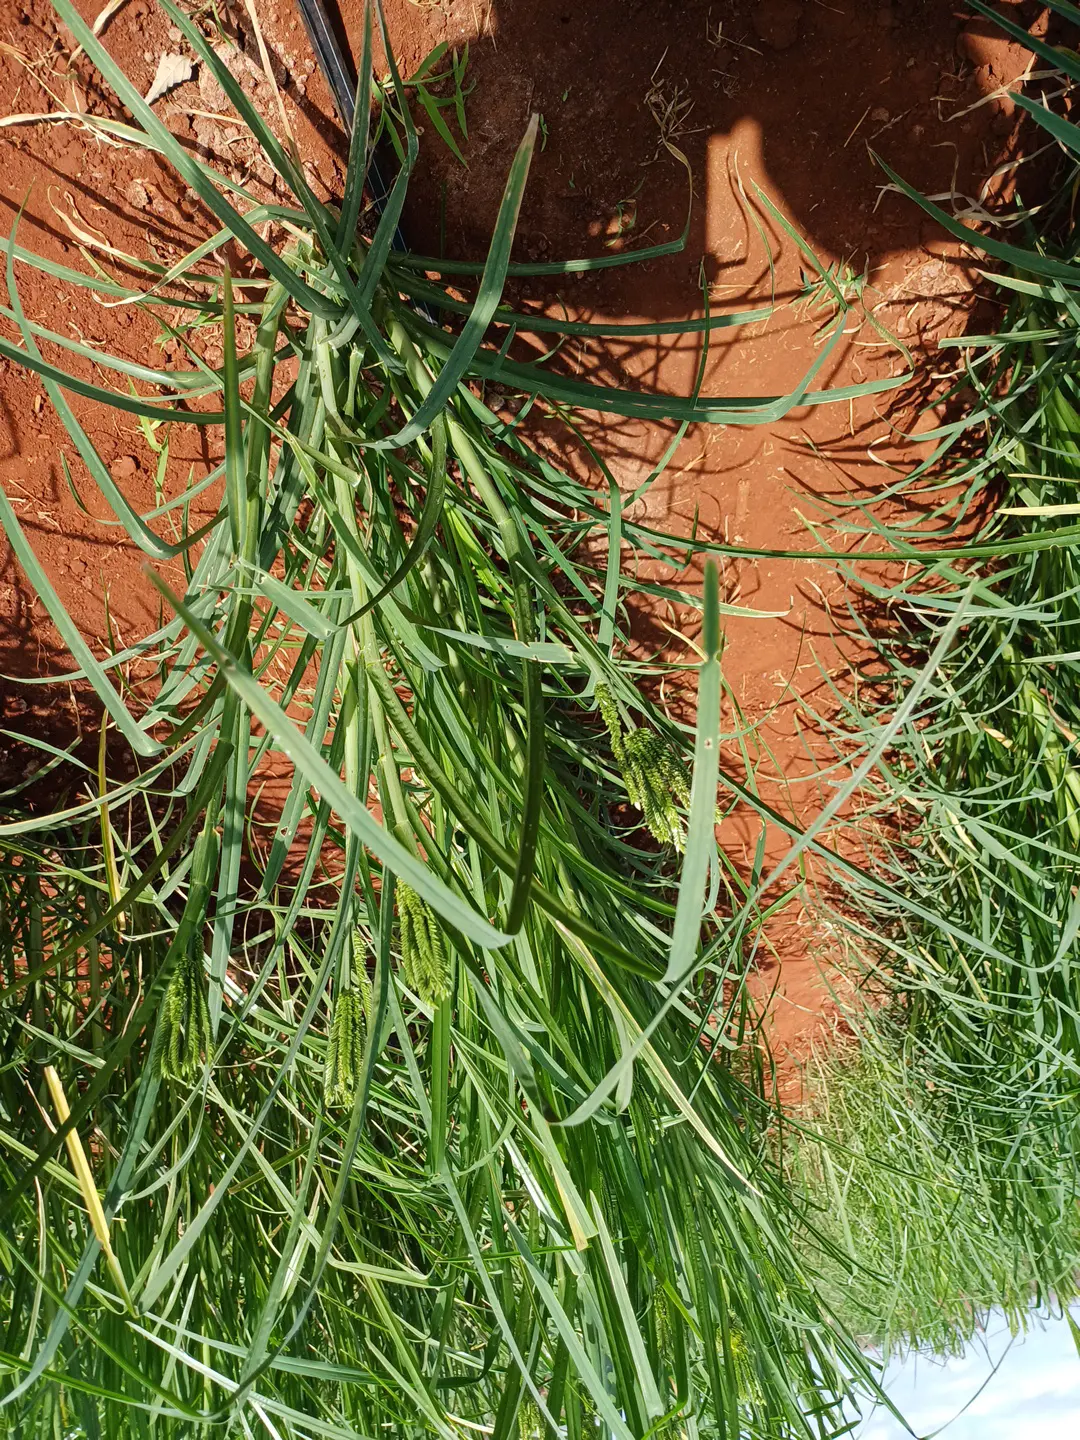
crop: finger millet
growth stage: flowering
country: Kenya
